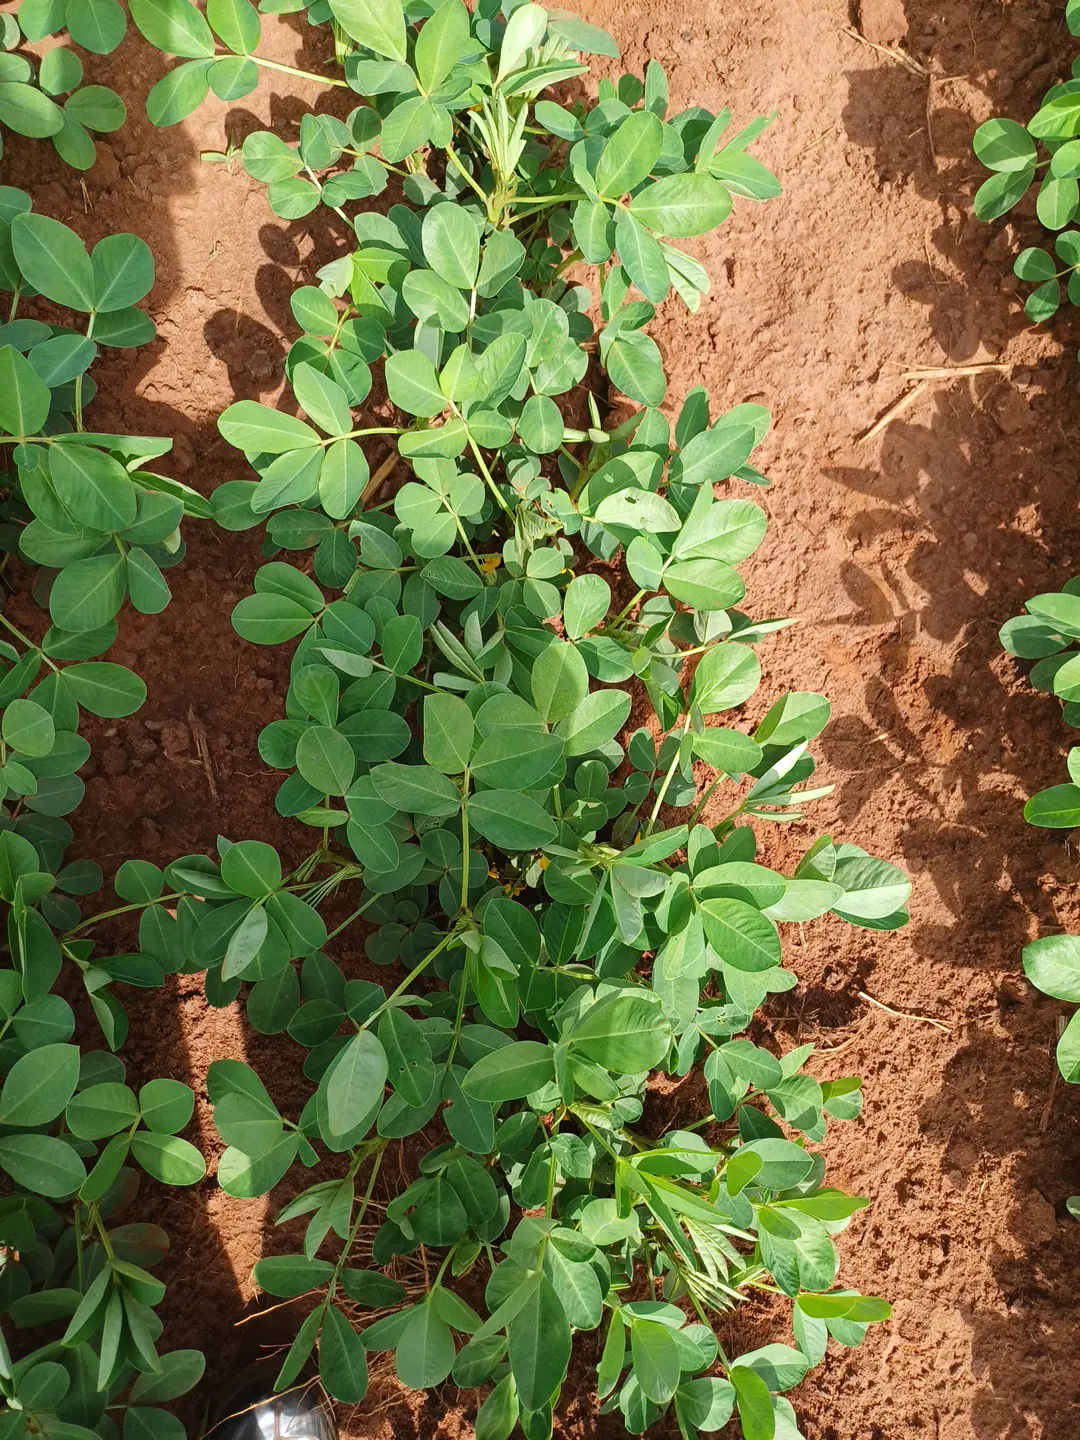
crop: groundnut
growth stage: flowering
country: Kenya
